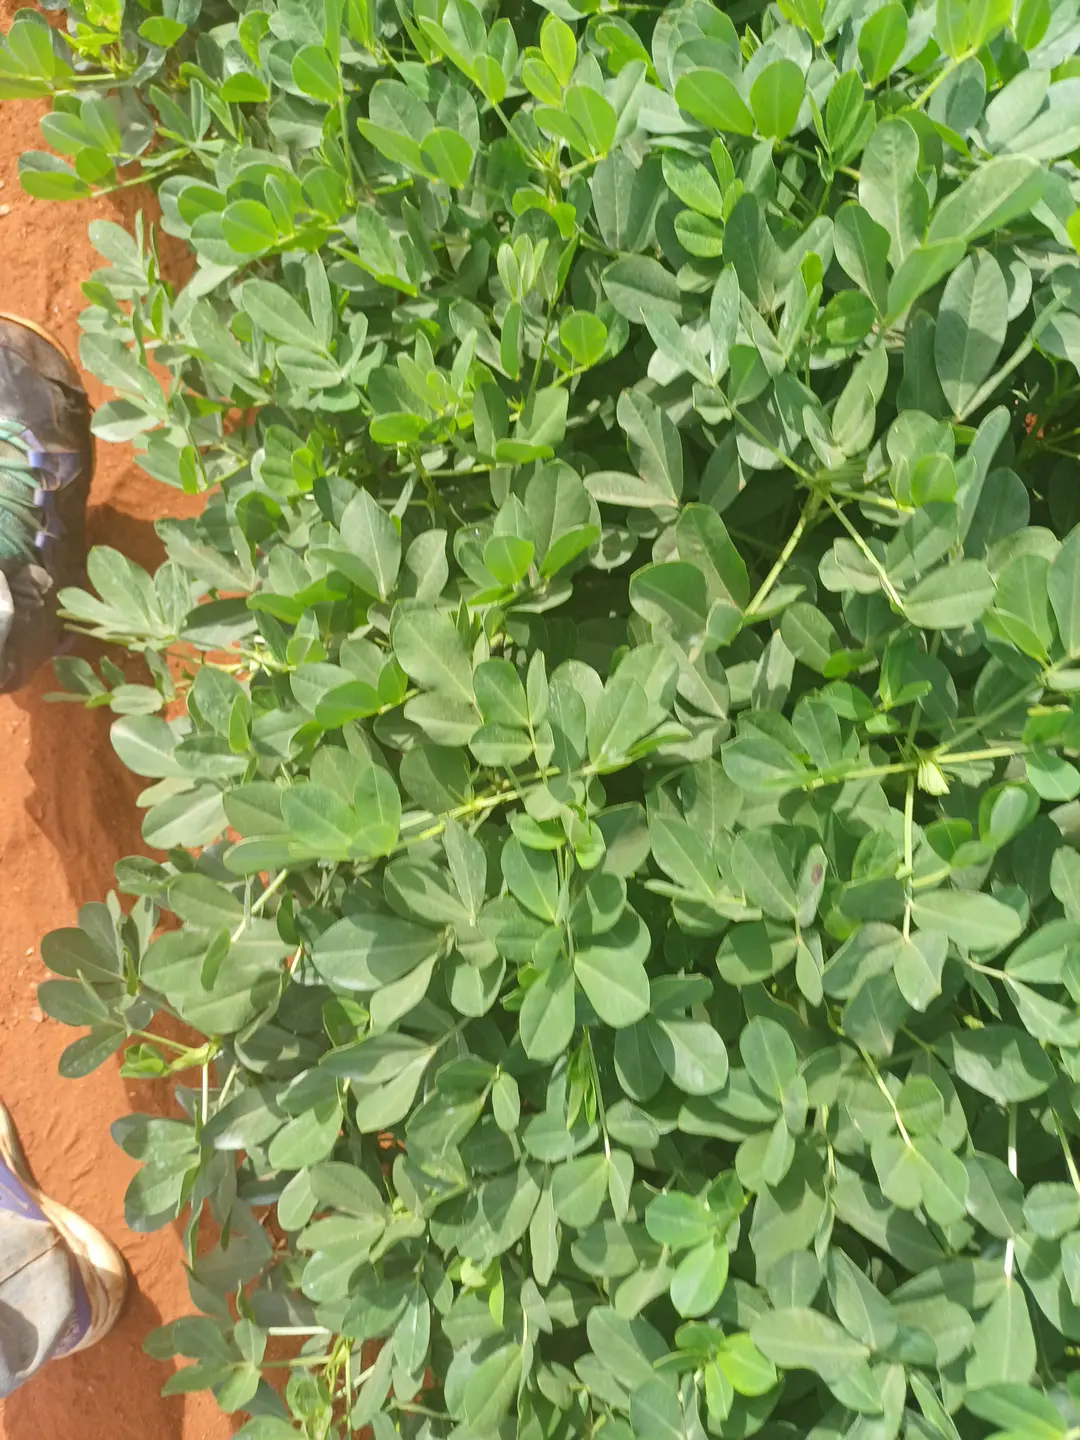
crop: groundnut
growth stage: pegging
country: Kenya
